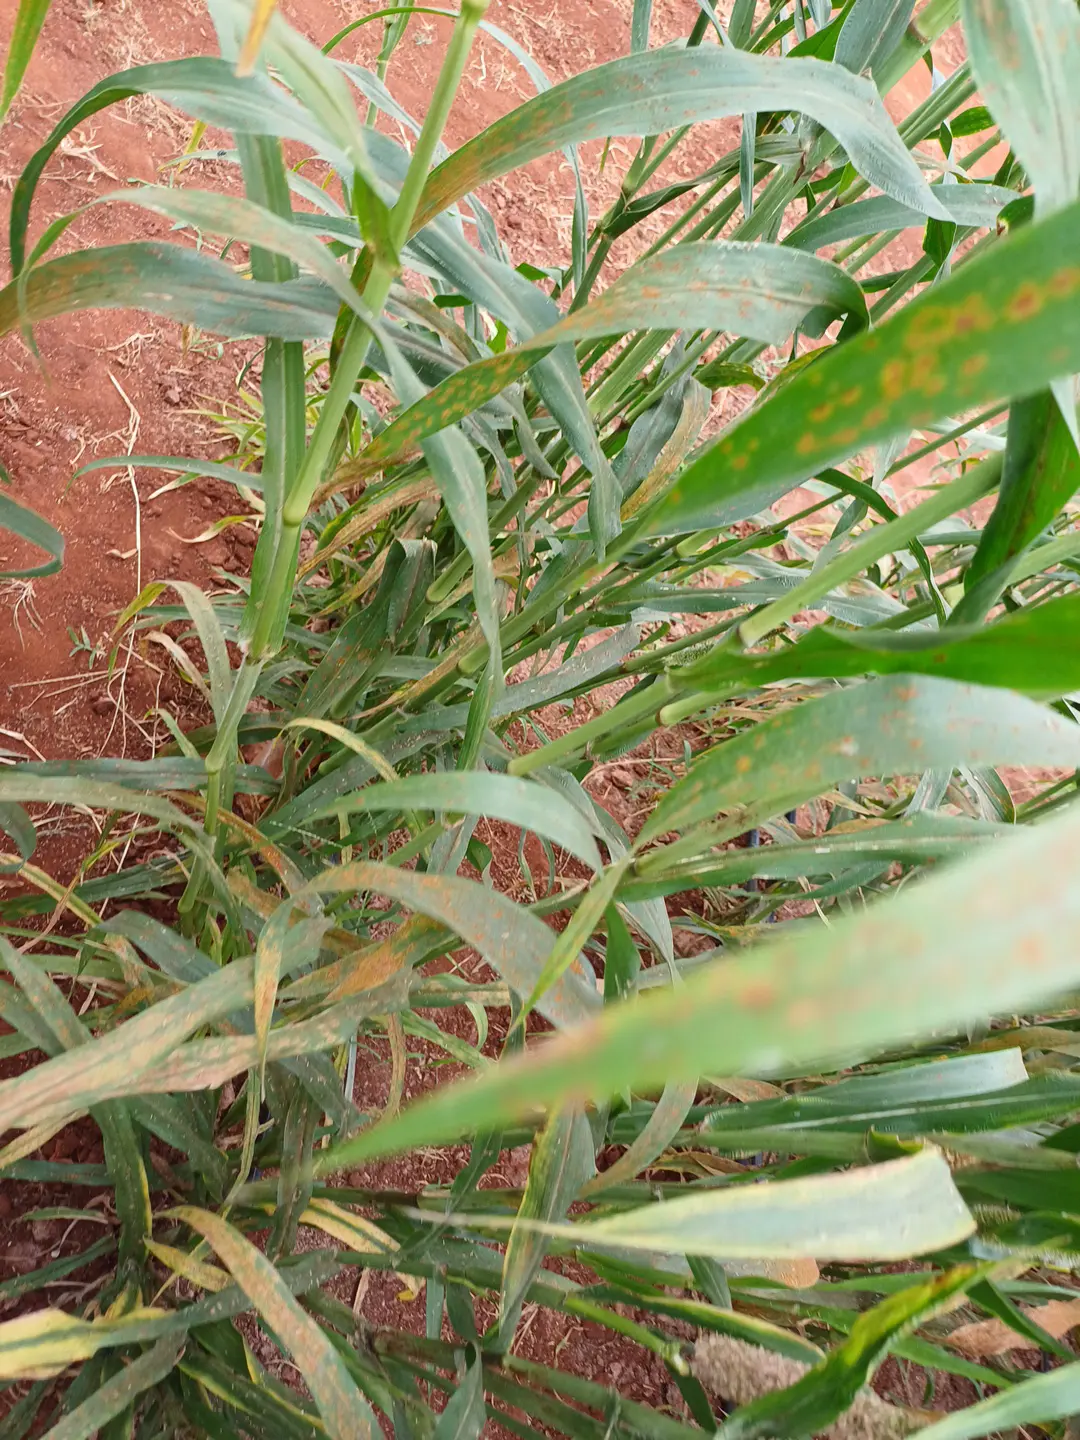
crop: pearl millet
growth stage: filling grain
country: Kenya
